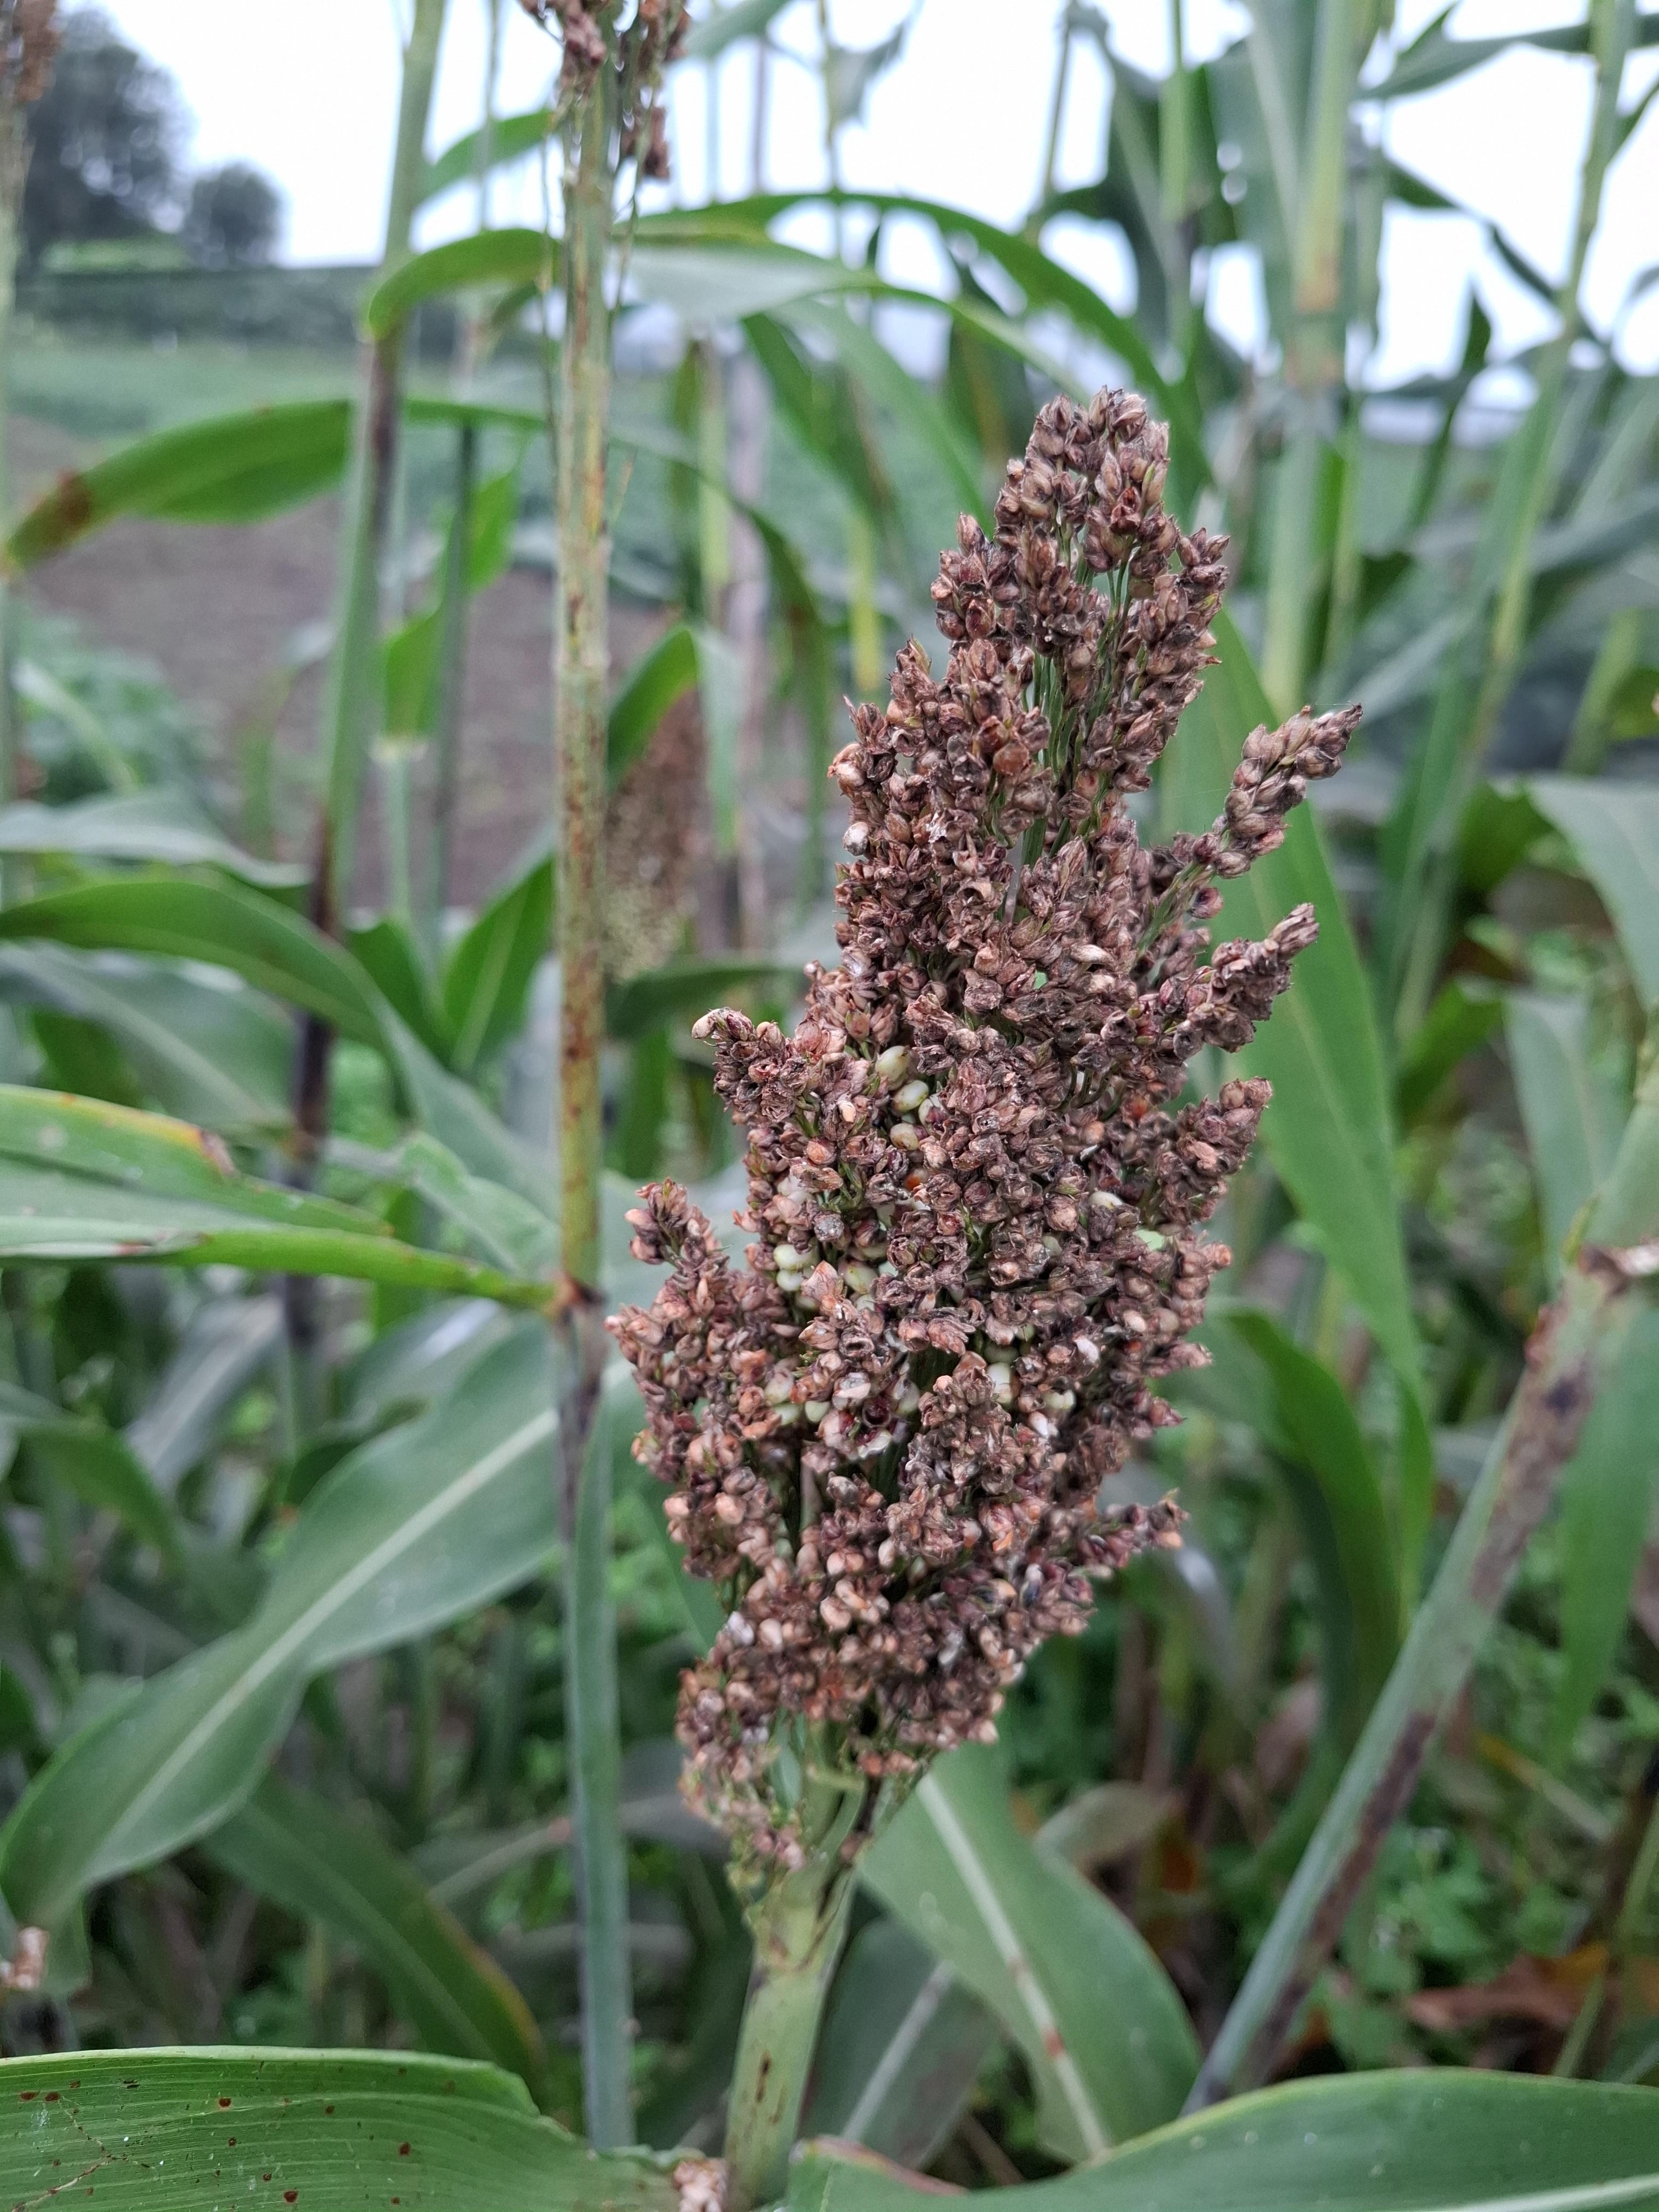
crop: sweet potato
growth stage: vegetative
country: Tanzania
